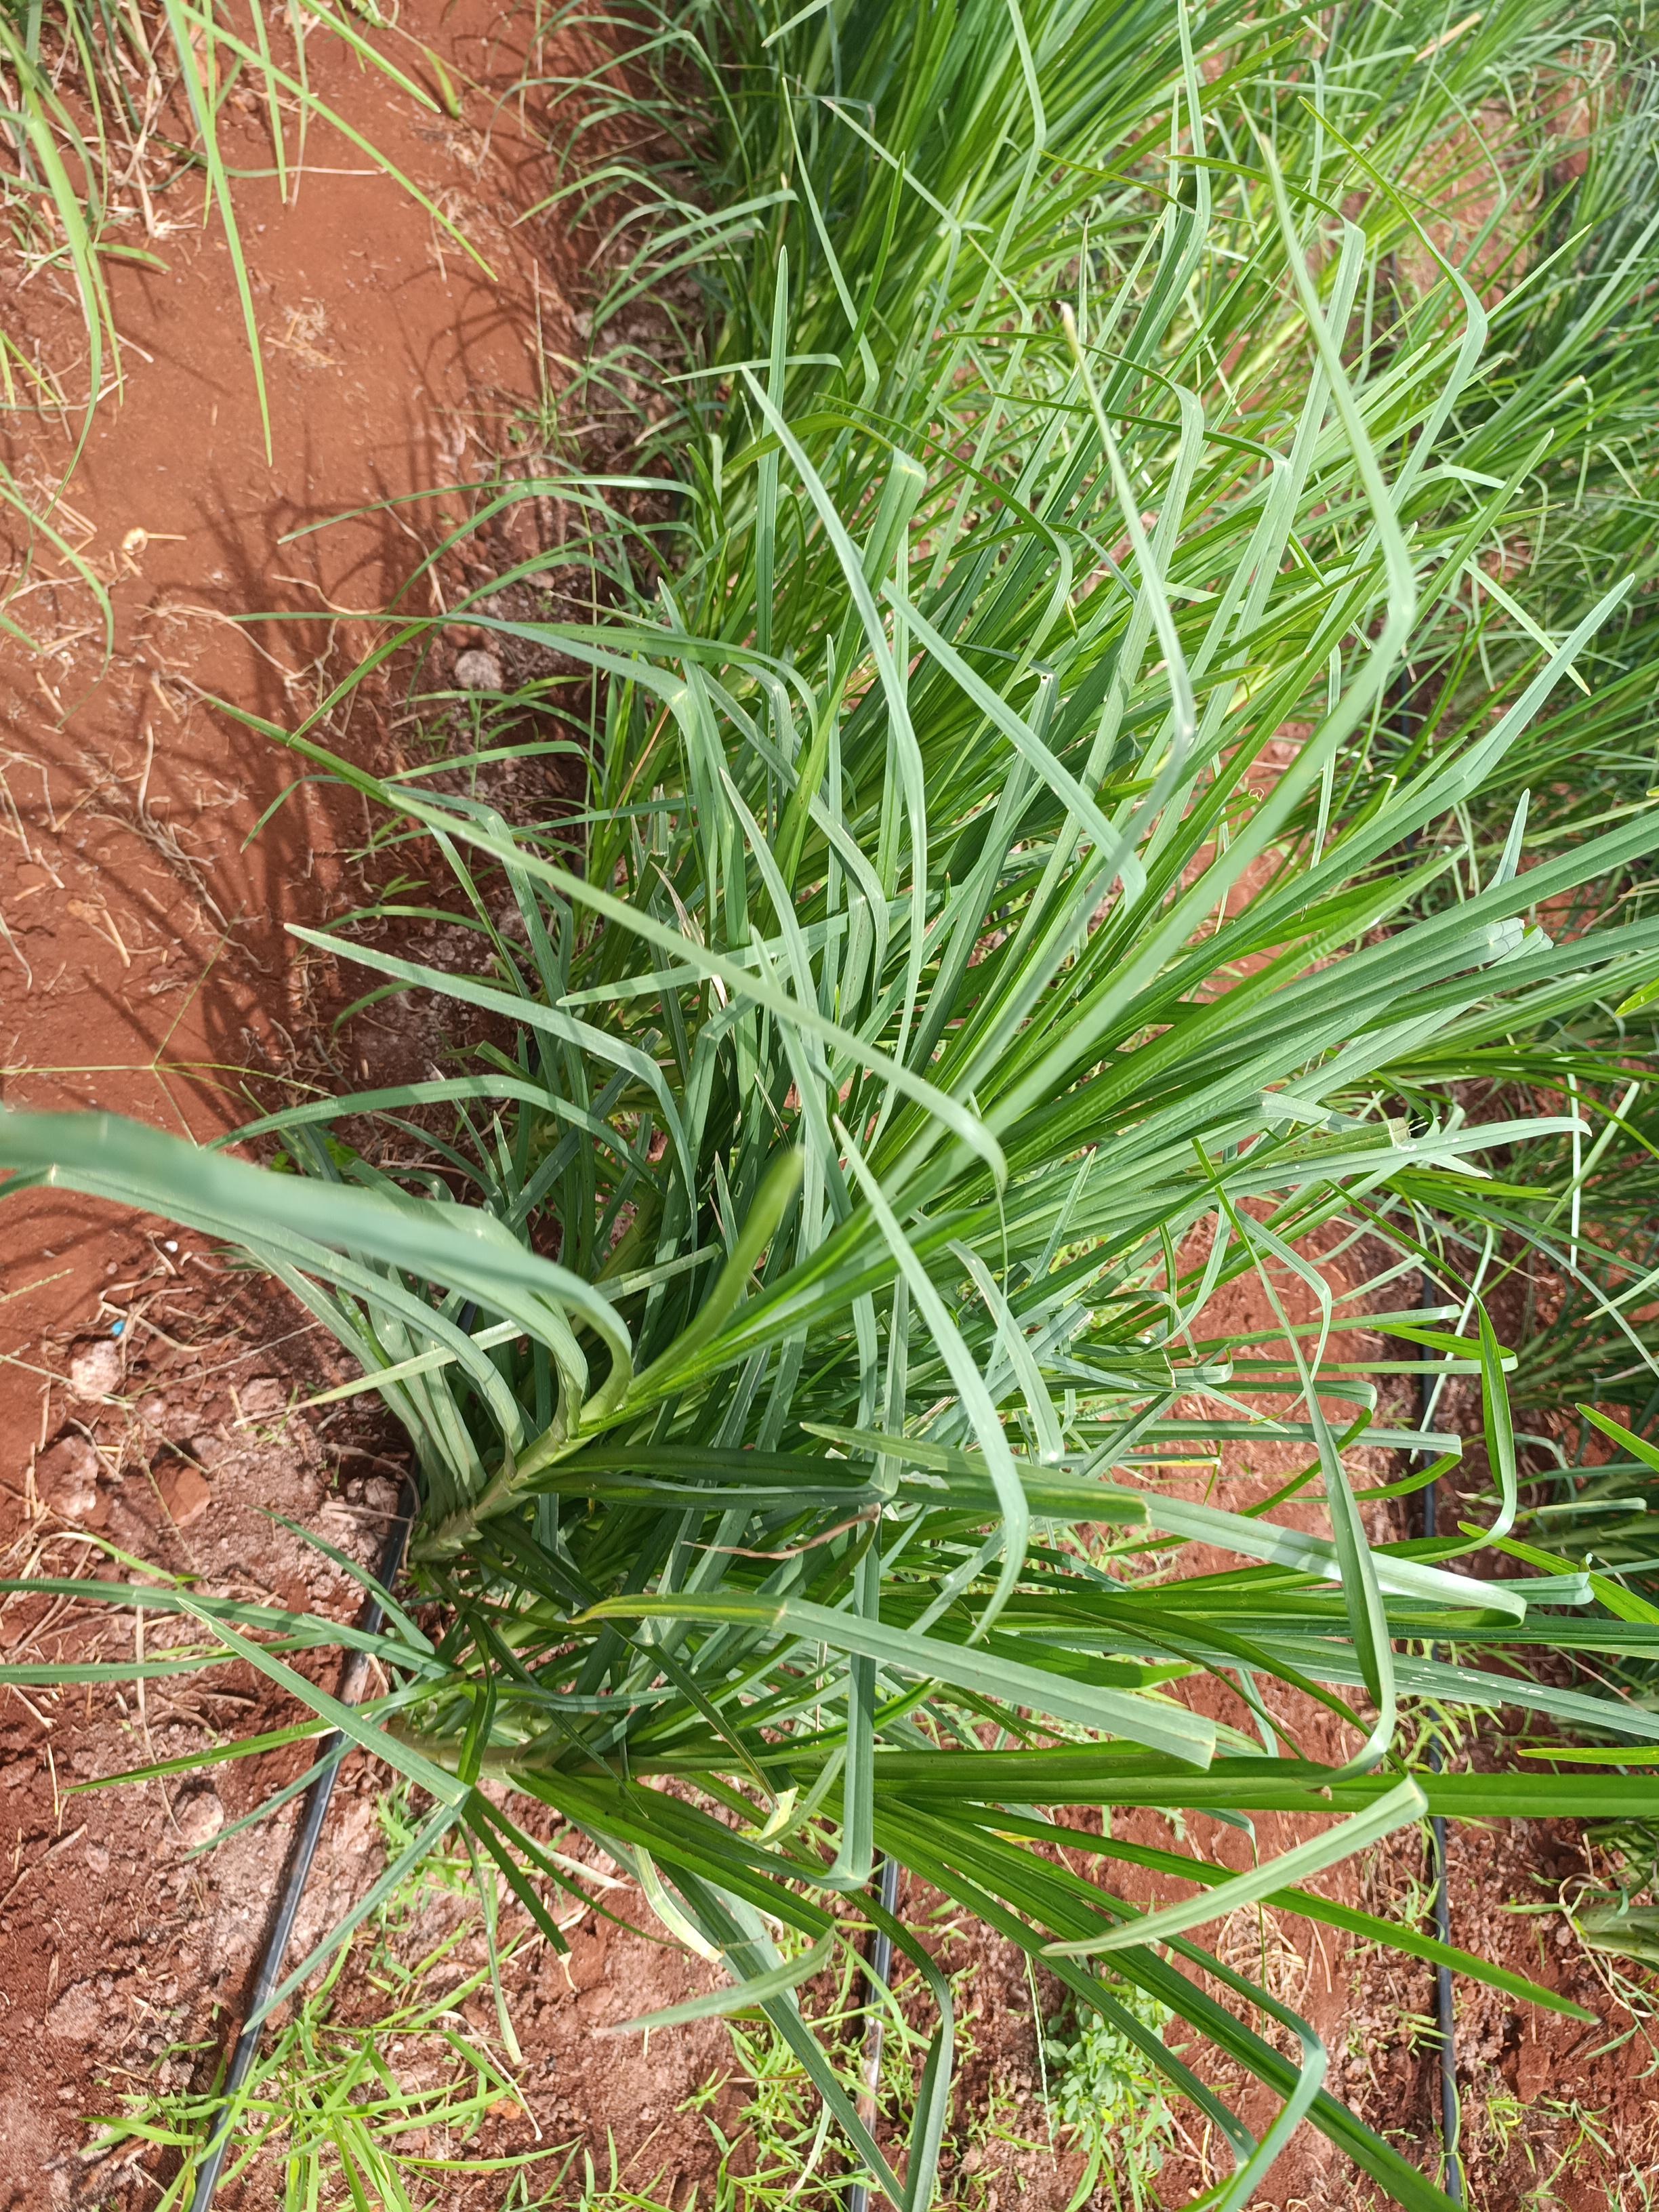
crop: finger millet
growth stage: vegetative
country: Kenya
